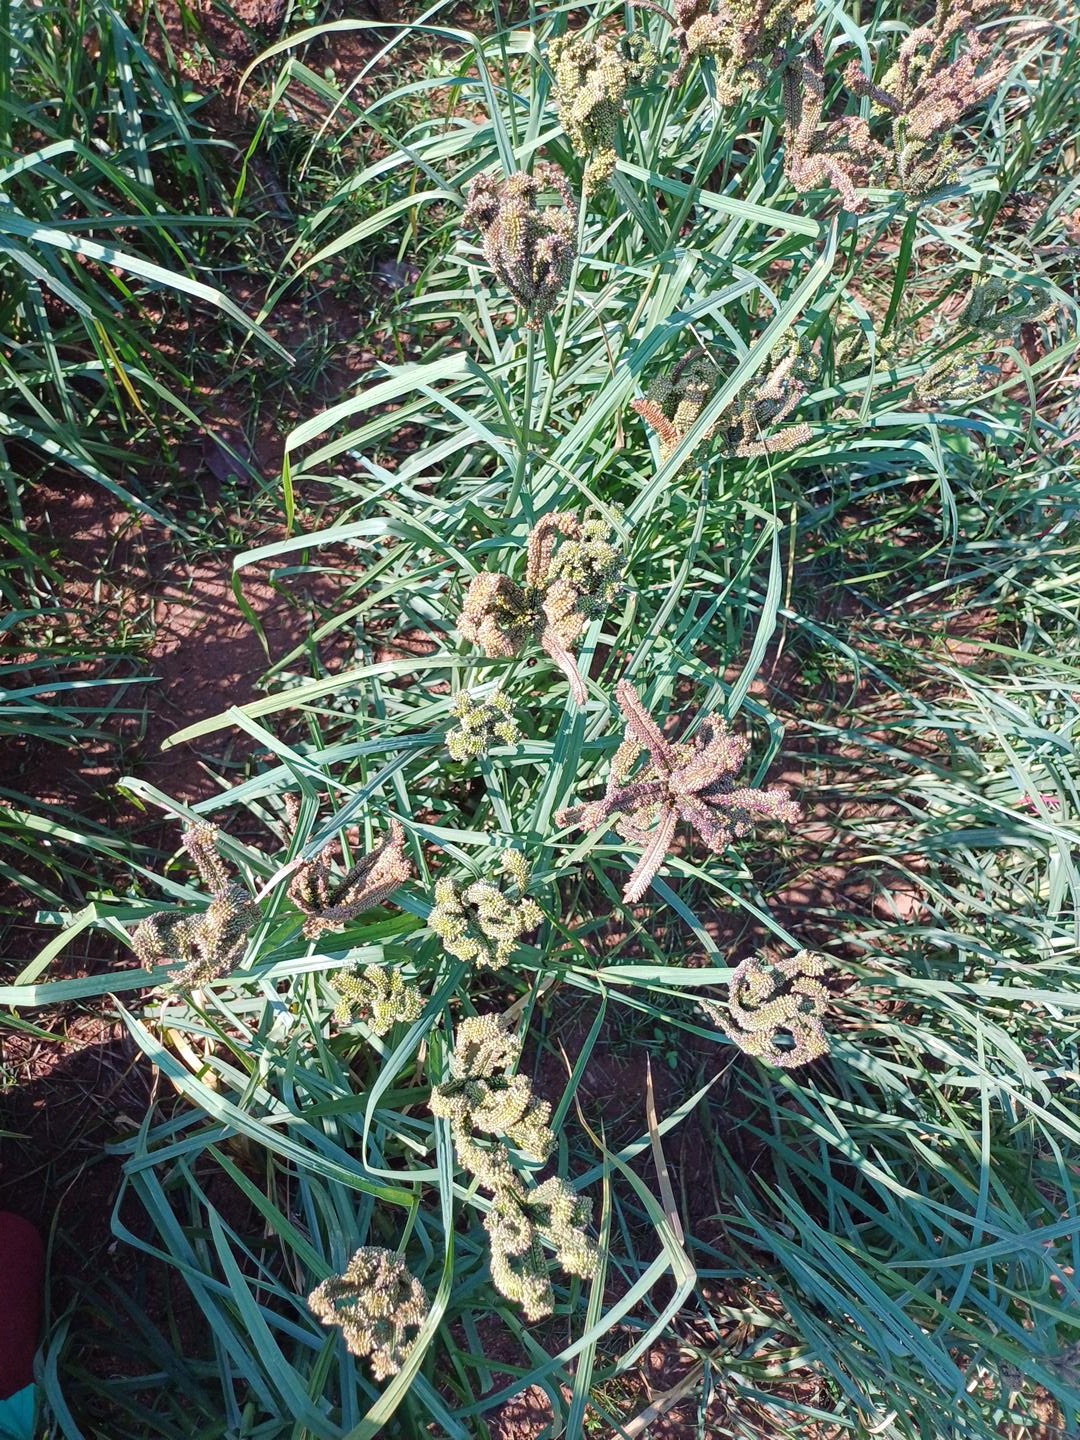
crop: finger millet
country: Kenya
